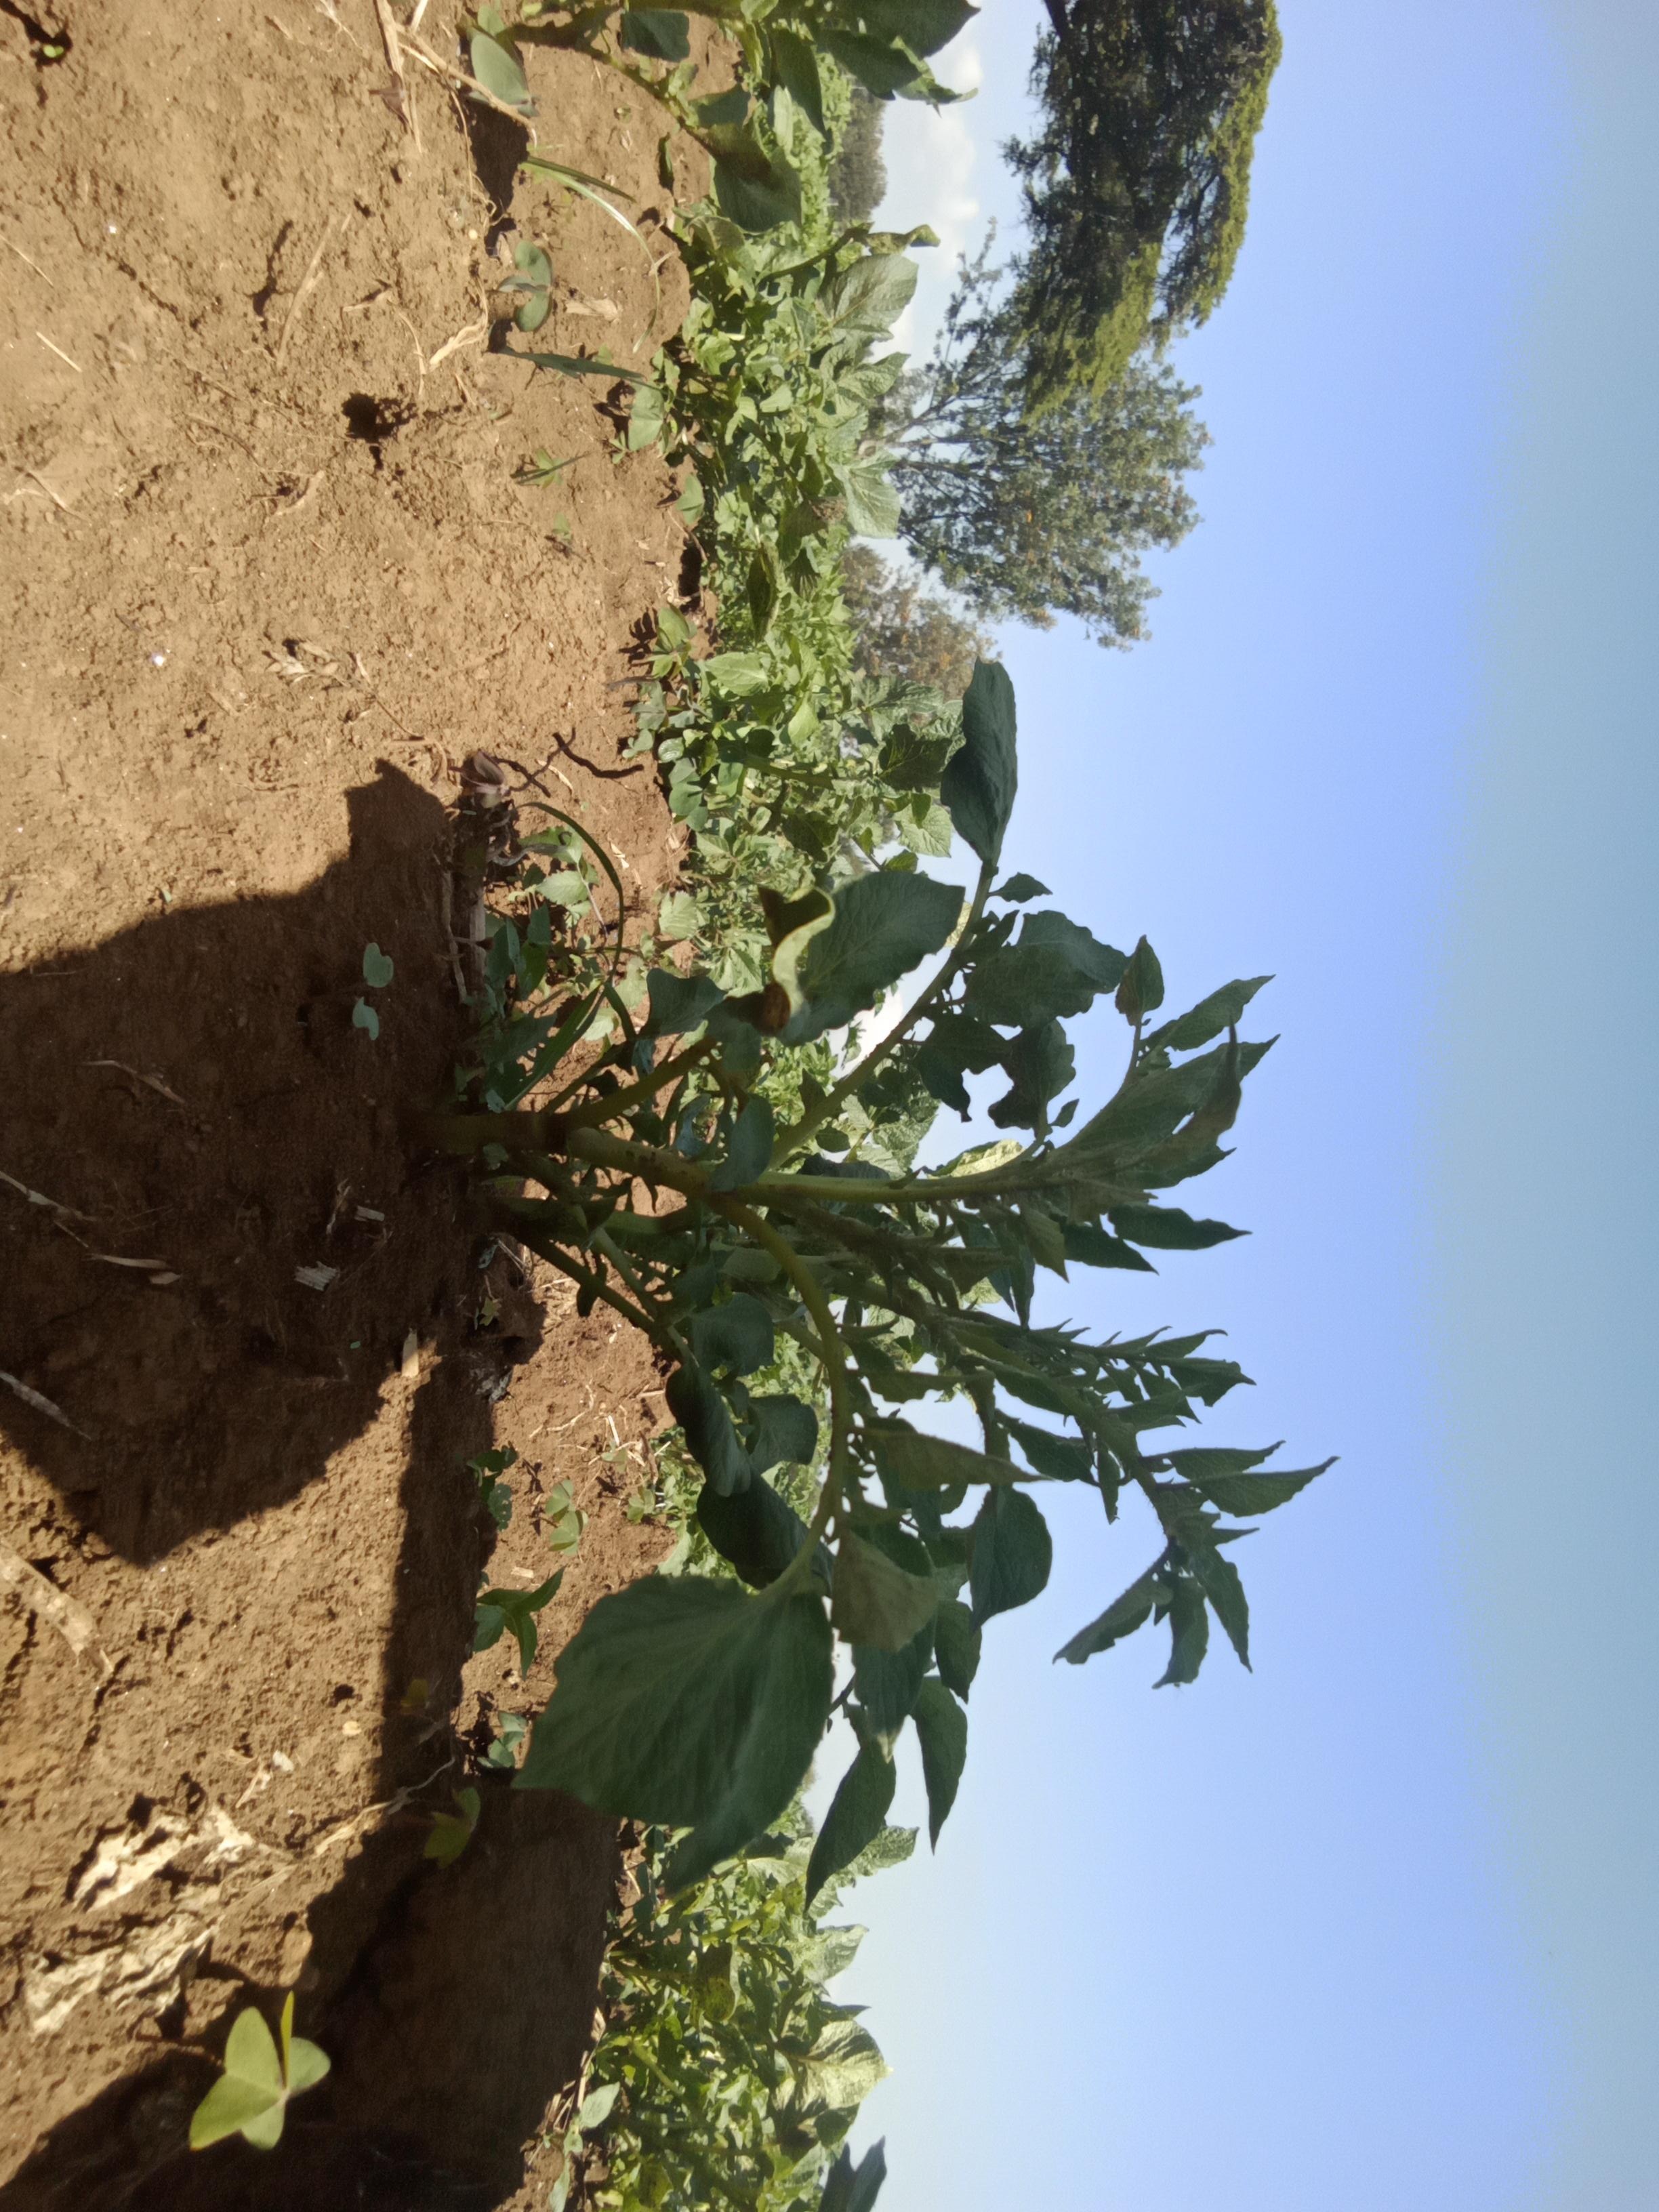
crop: potato
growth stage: vegetative
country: Kenya
